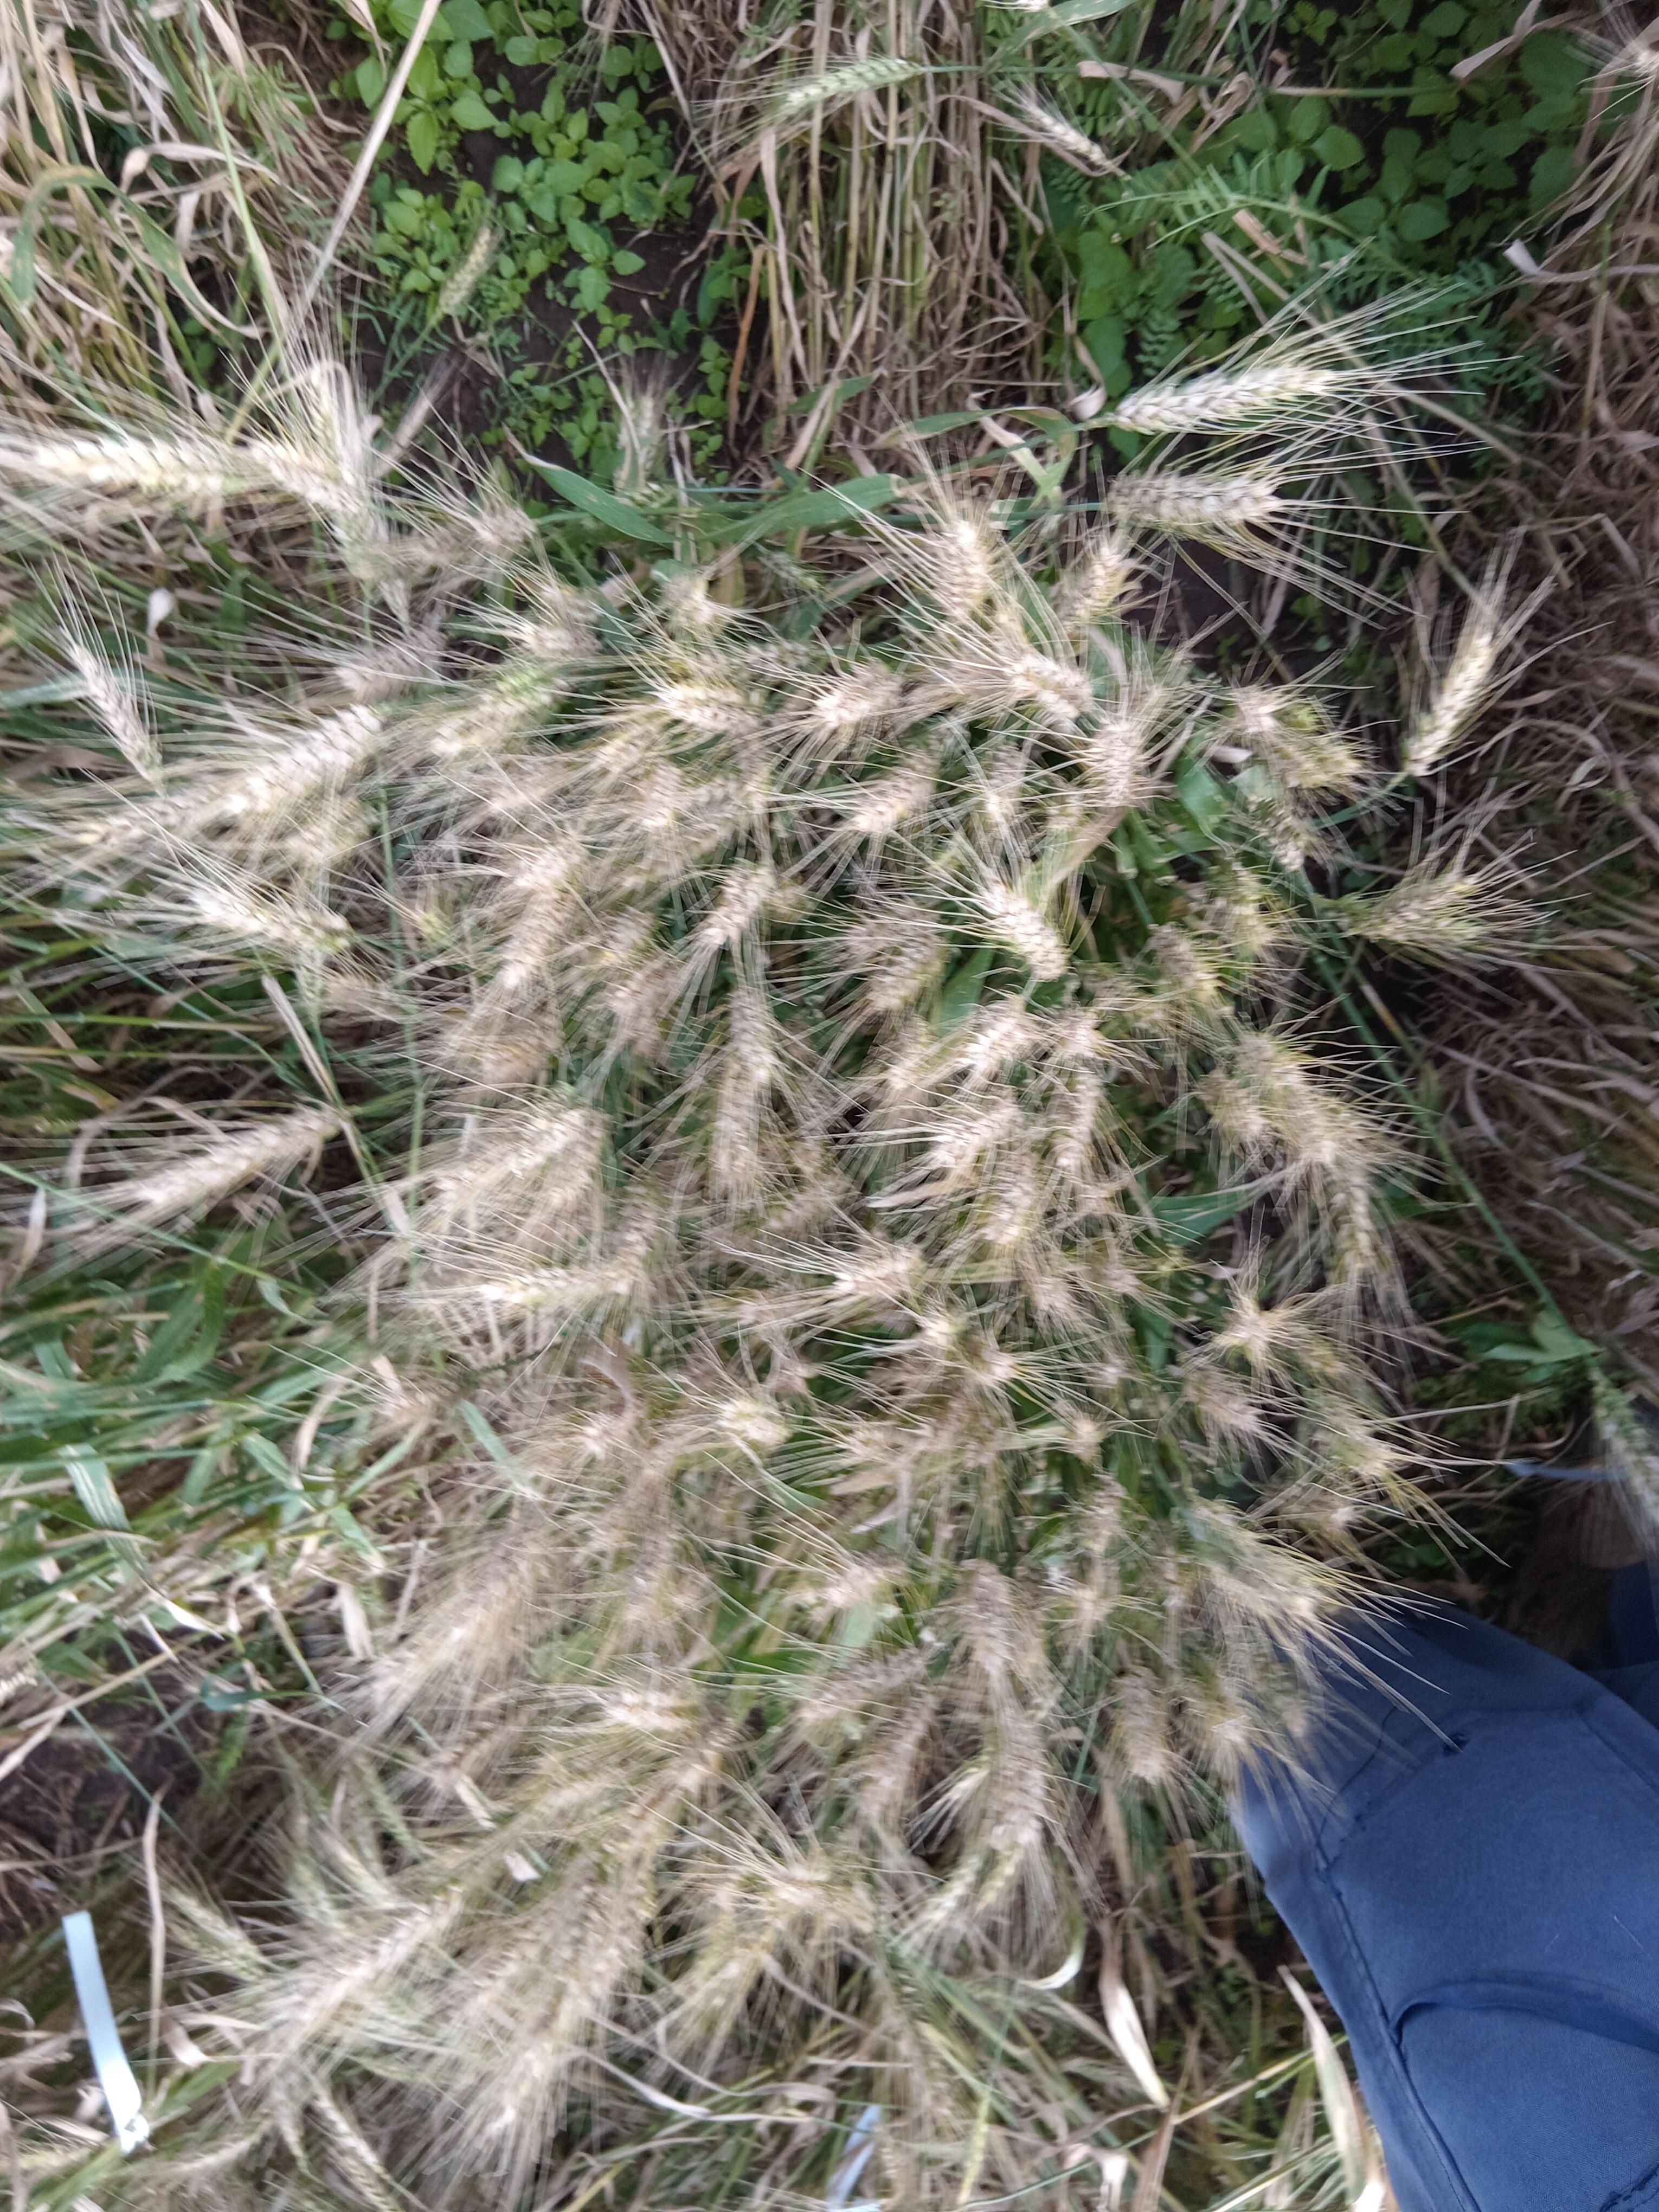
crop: wheat
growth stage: maturity
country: Kenya
